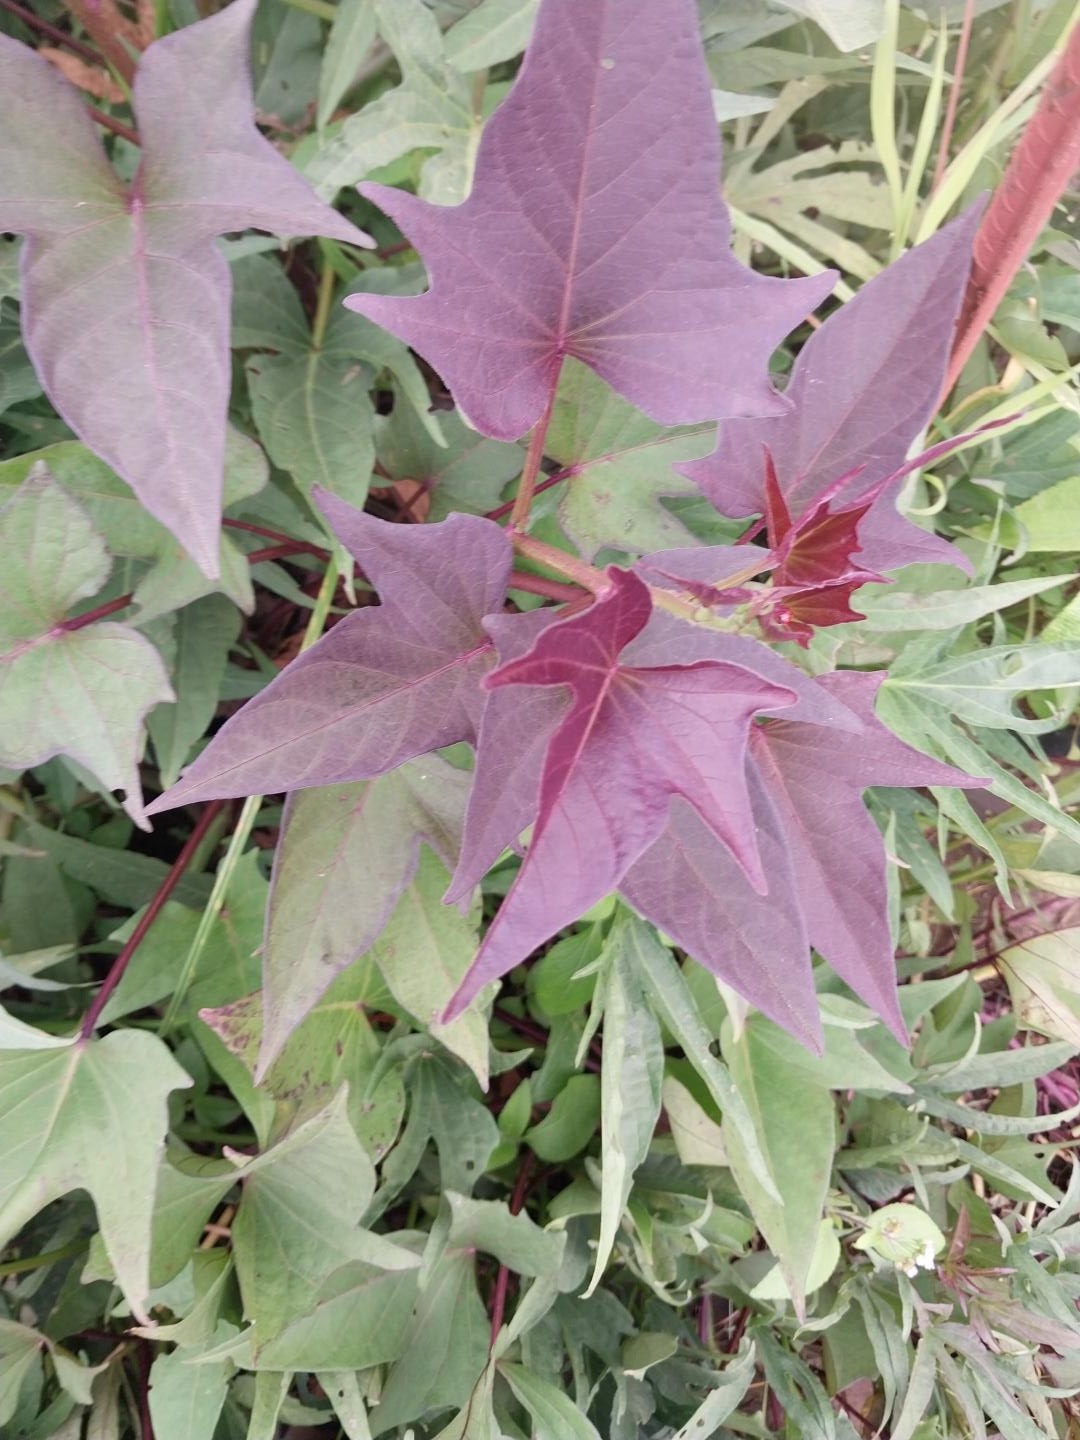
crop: sweet potato
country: Tanzania
